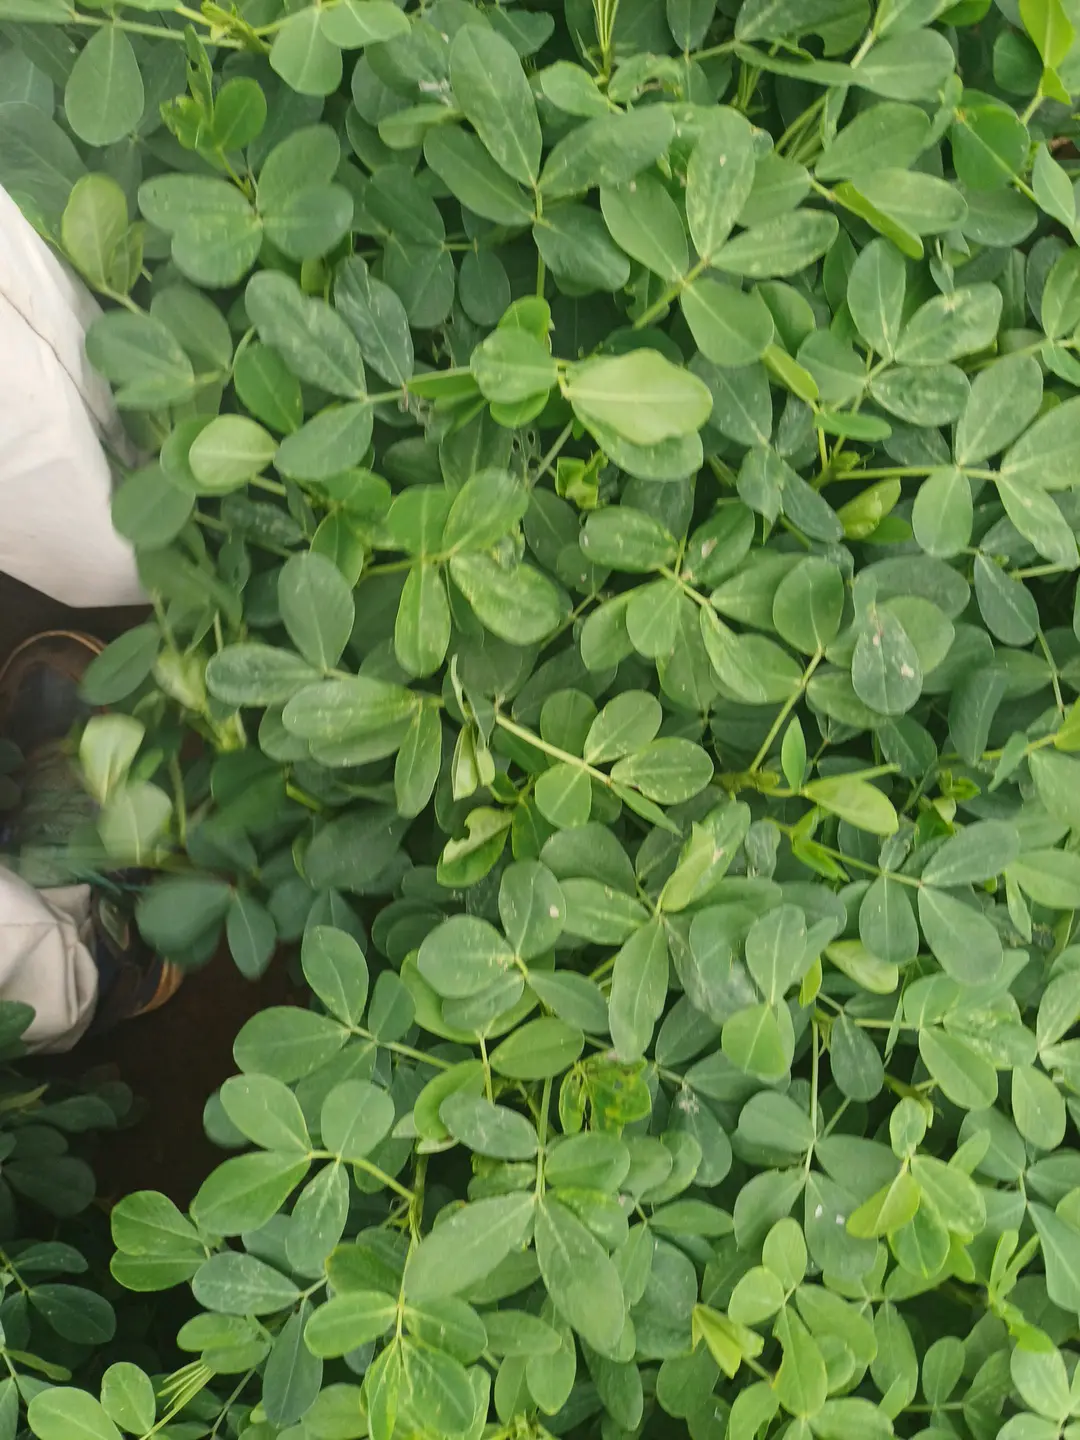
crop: groundnut
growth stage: pegging
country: Kenya
